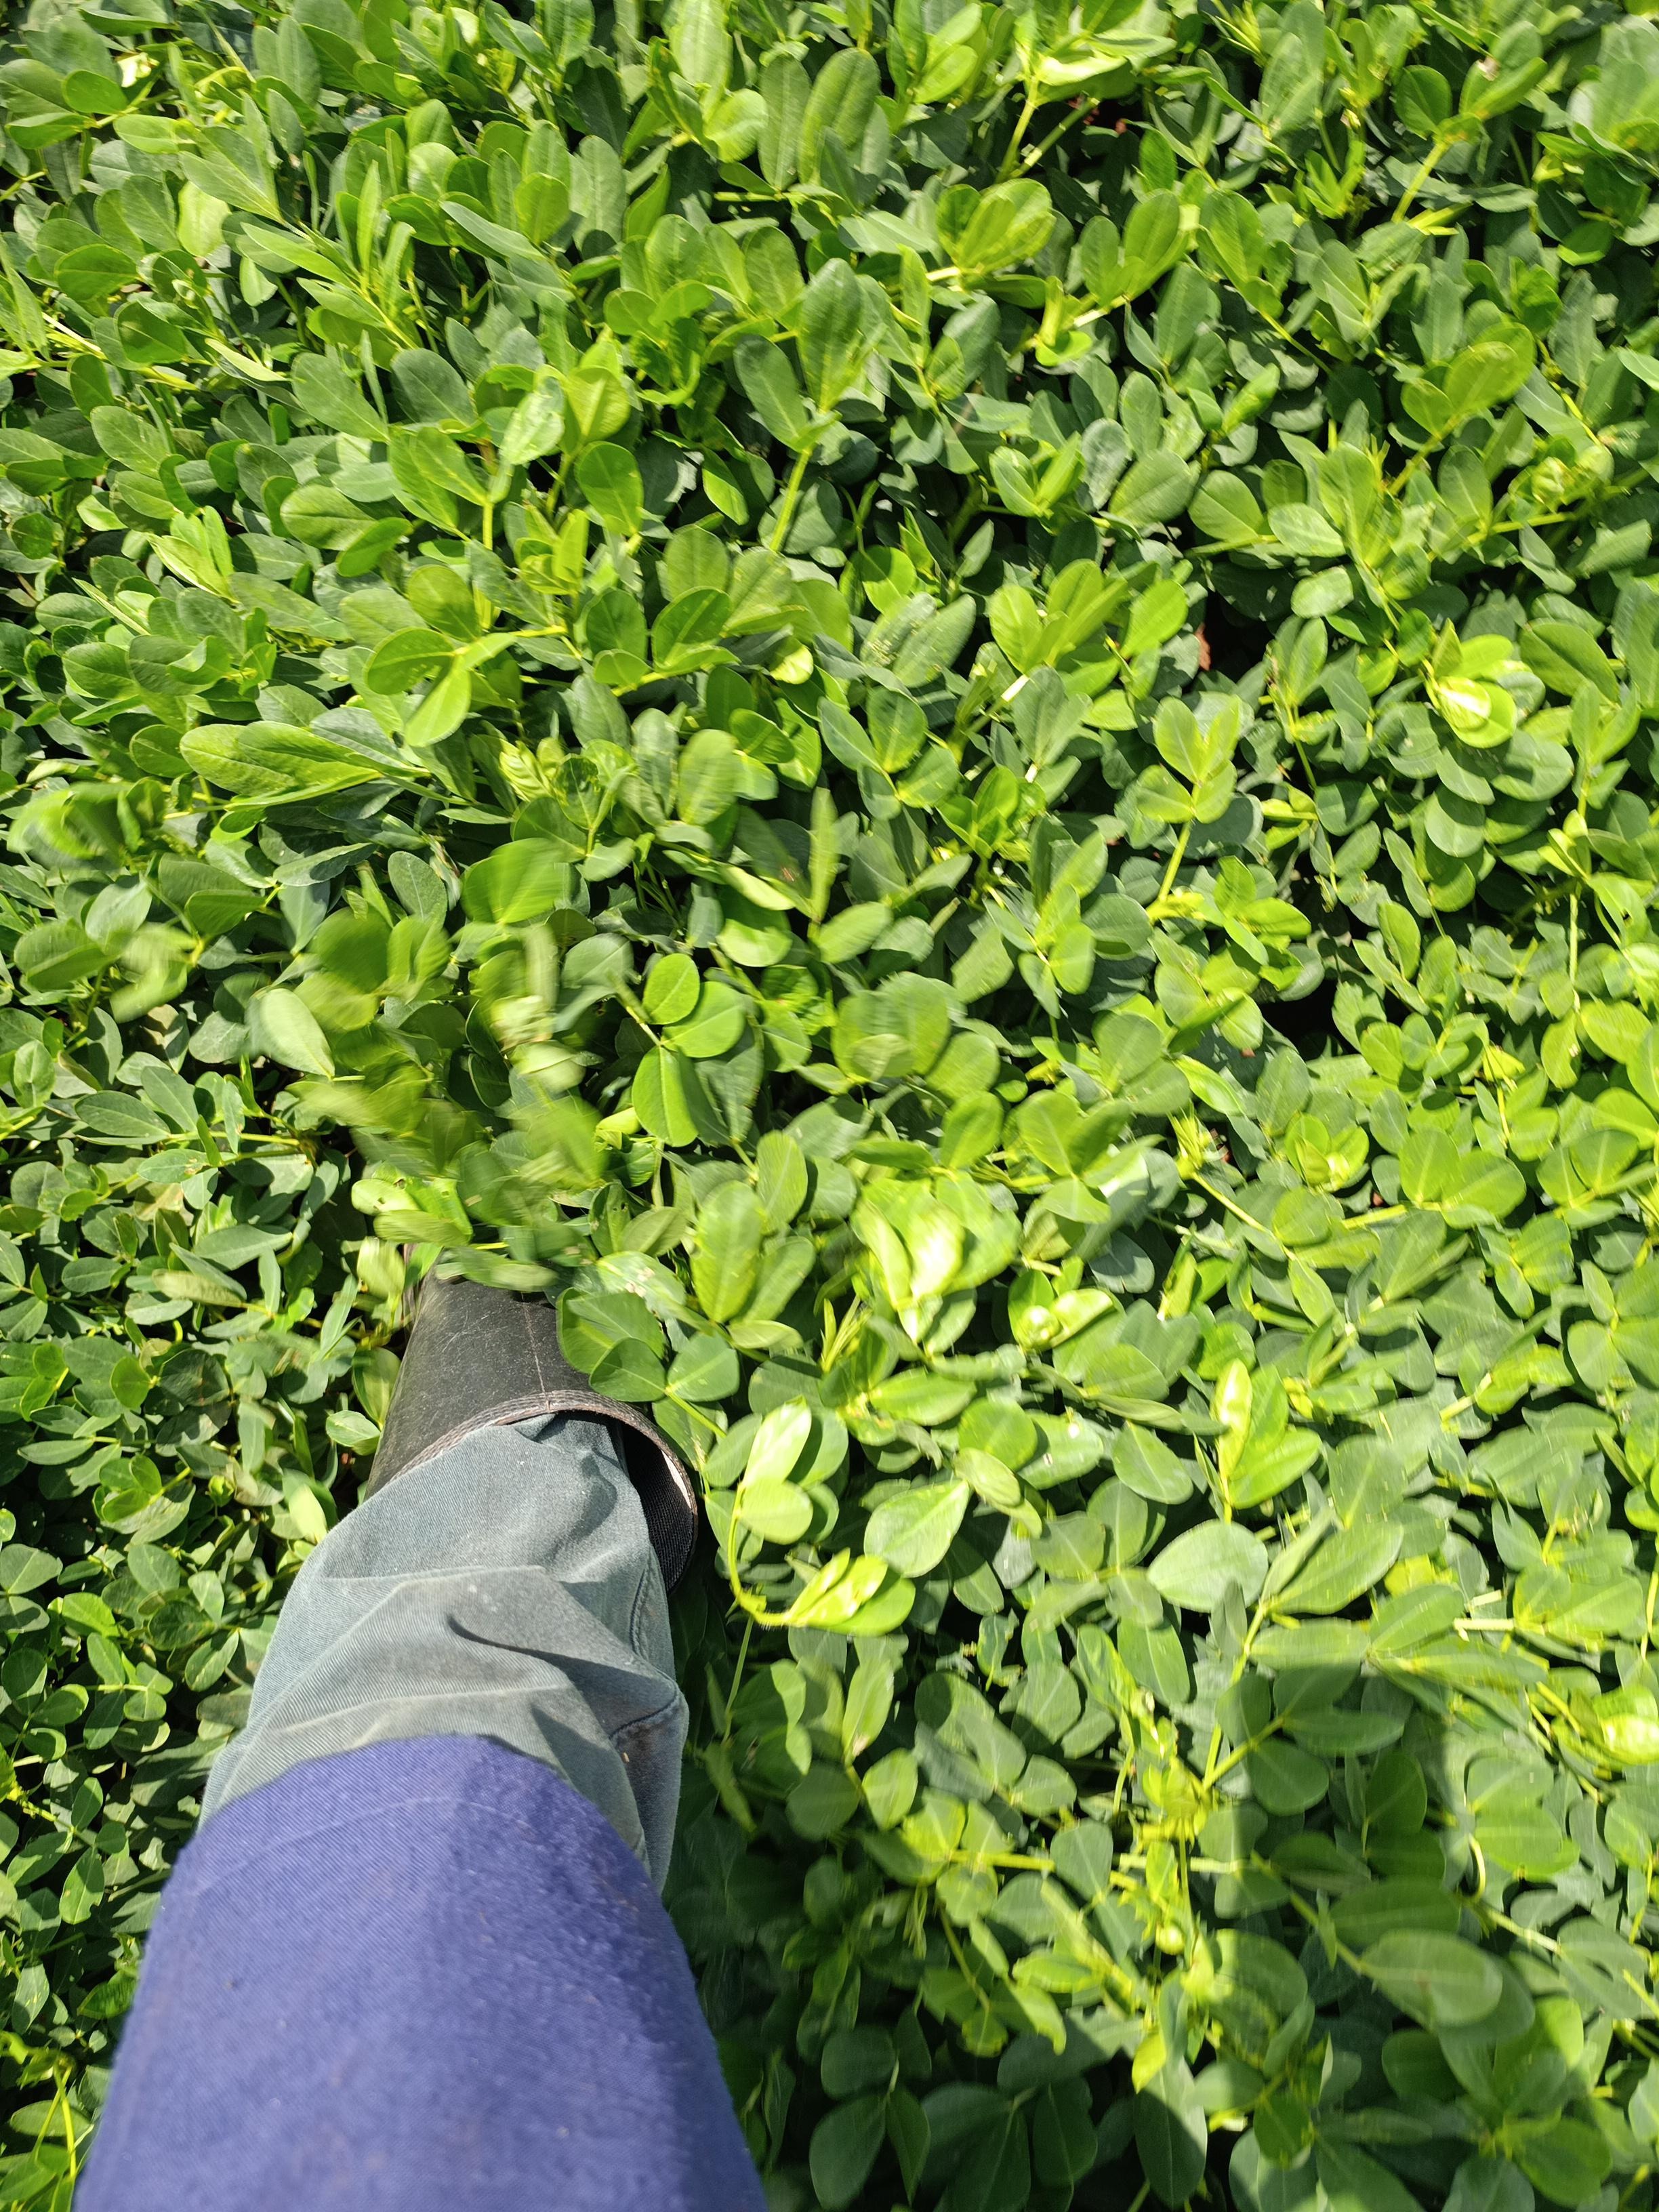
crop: groundnut
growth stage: pegging
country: Kenya
